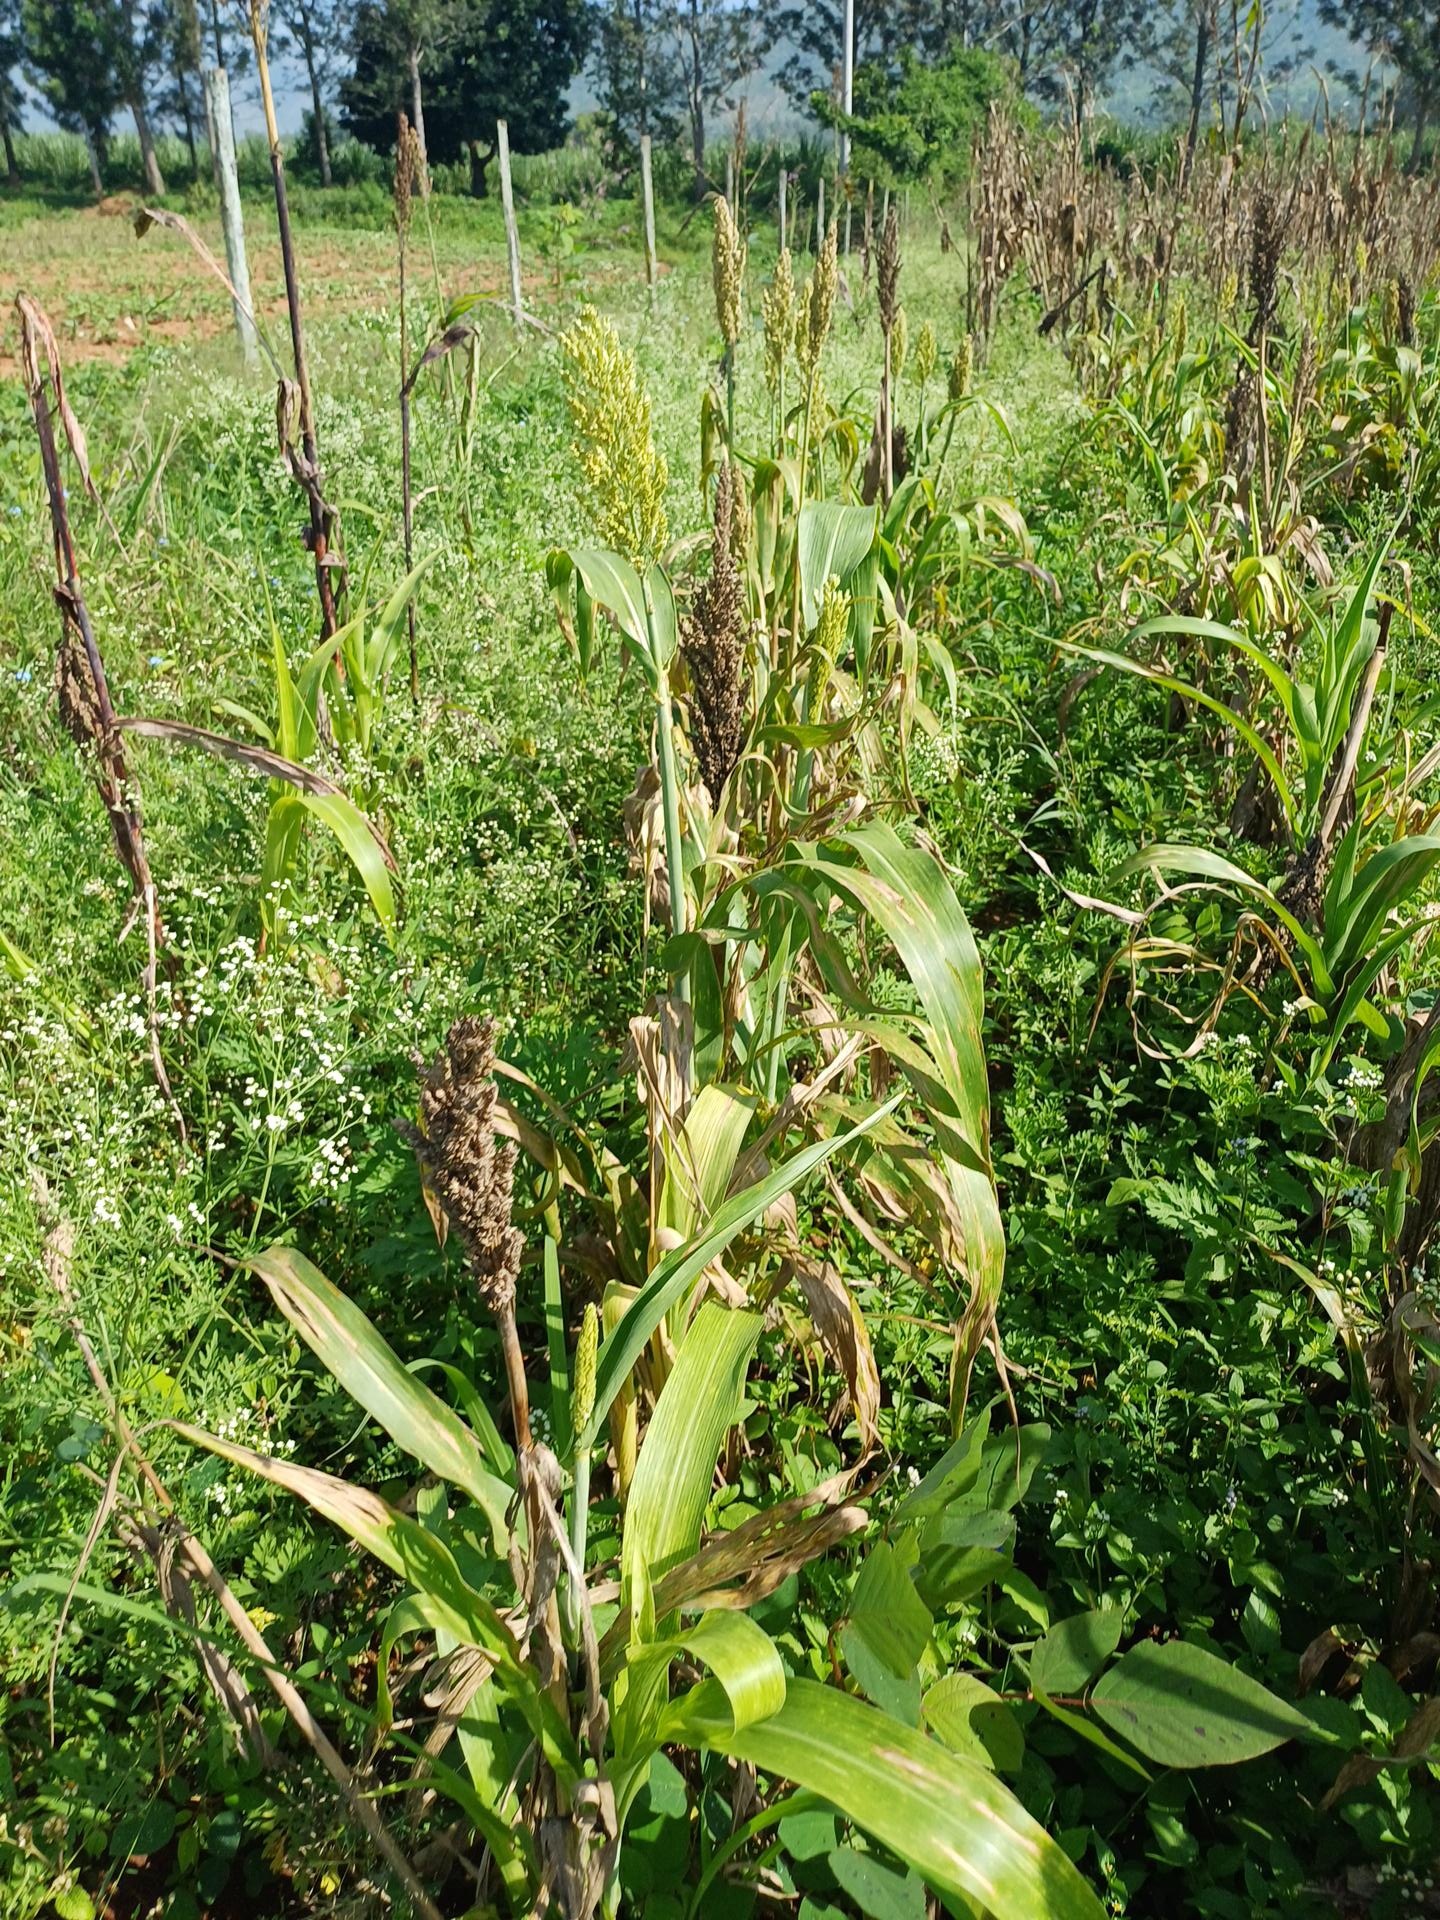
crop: sorghum
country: Kenya
